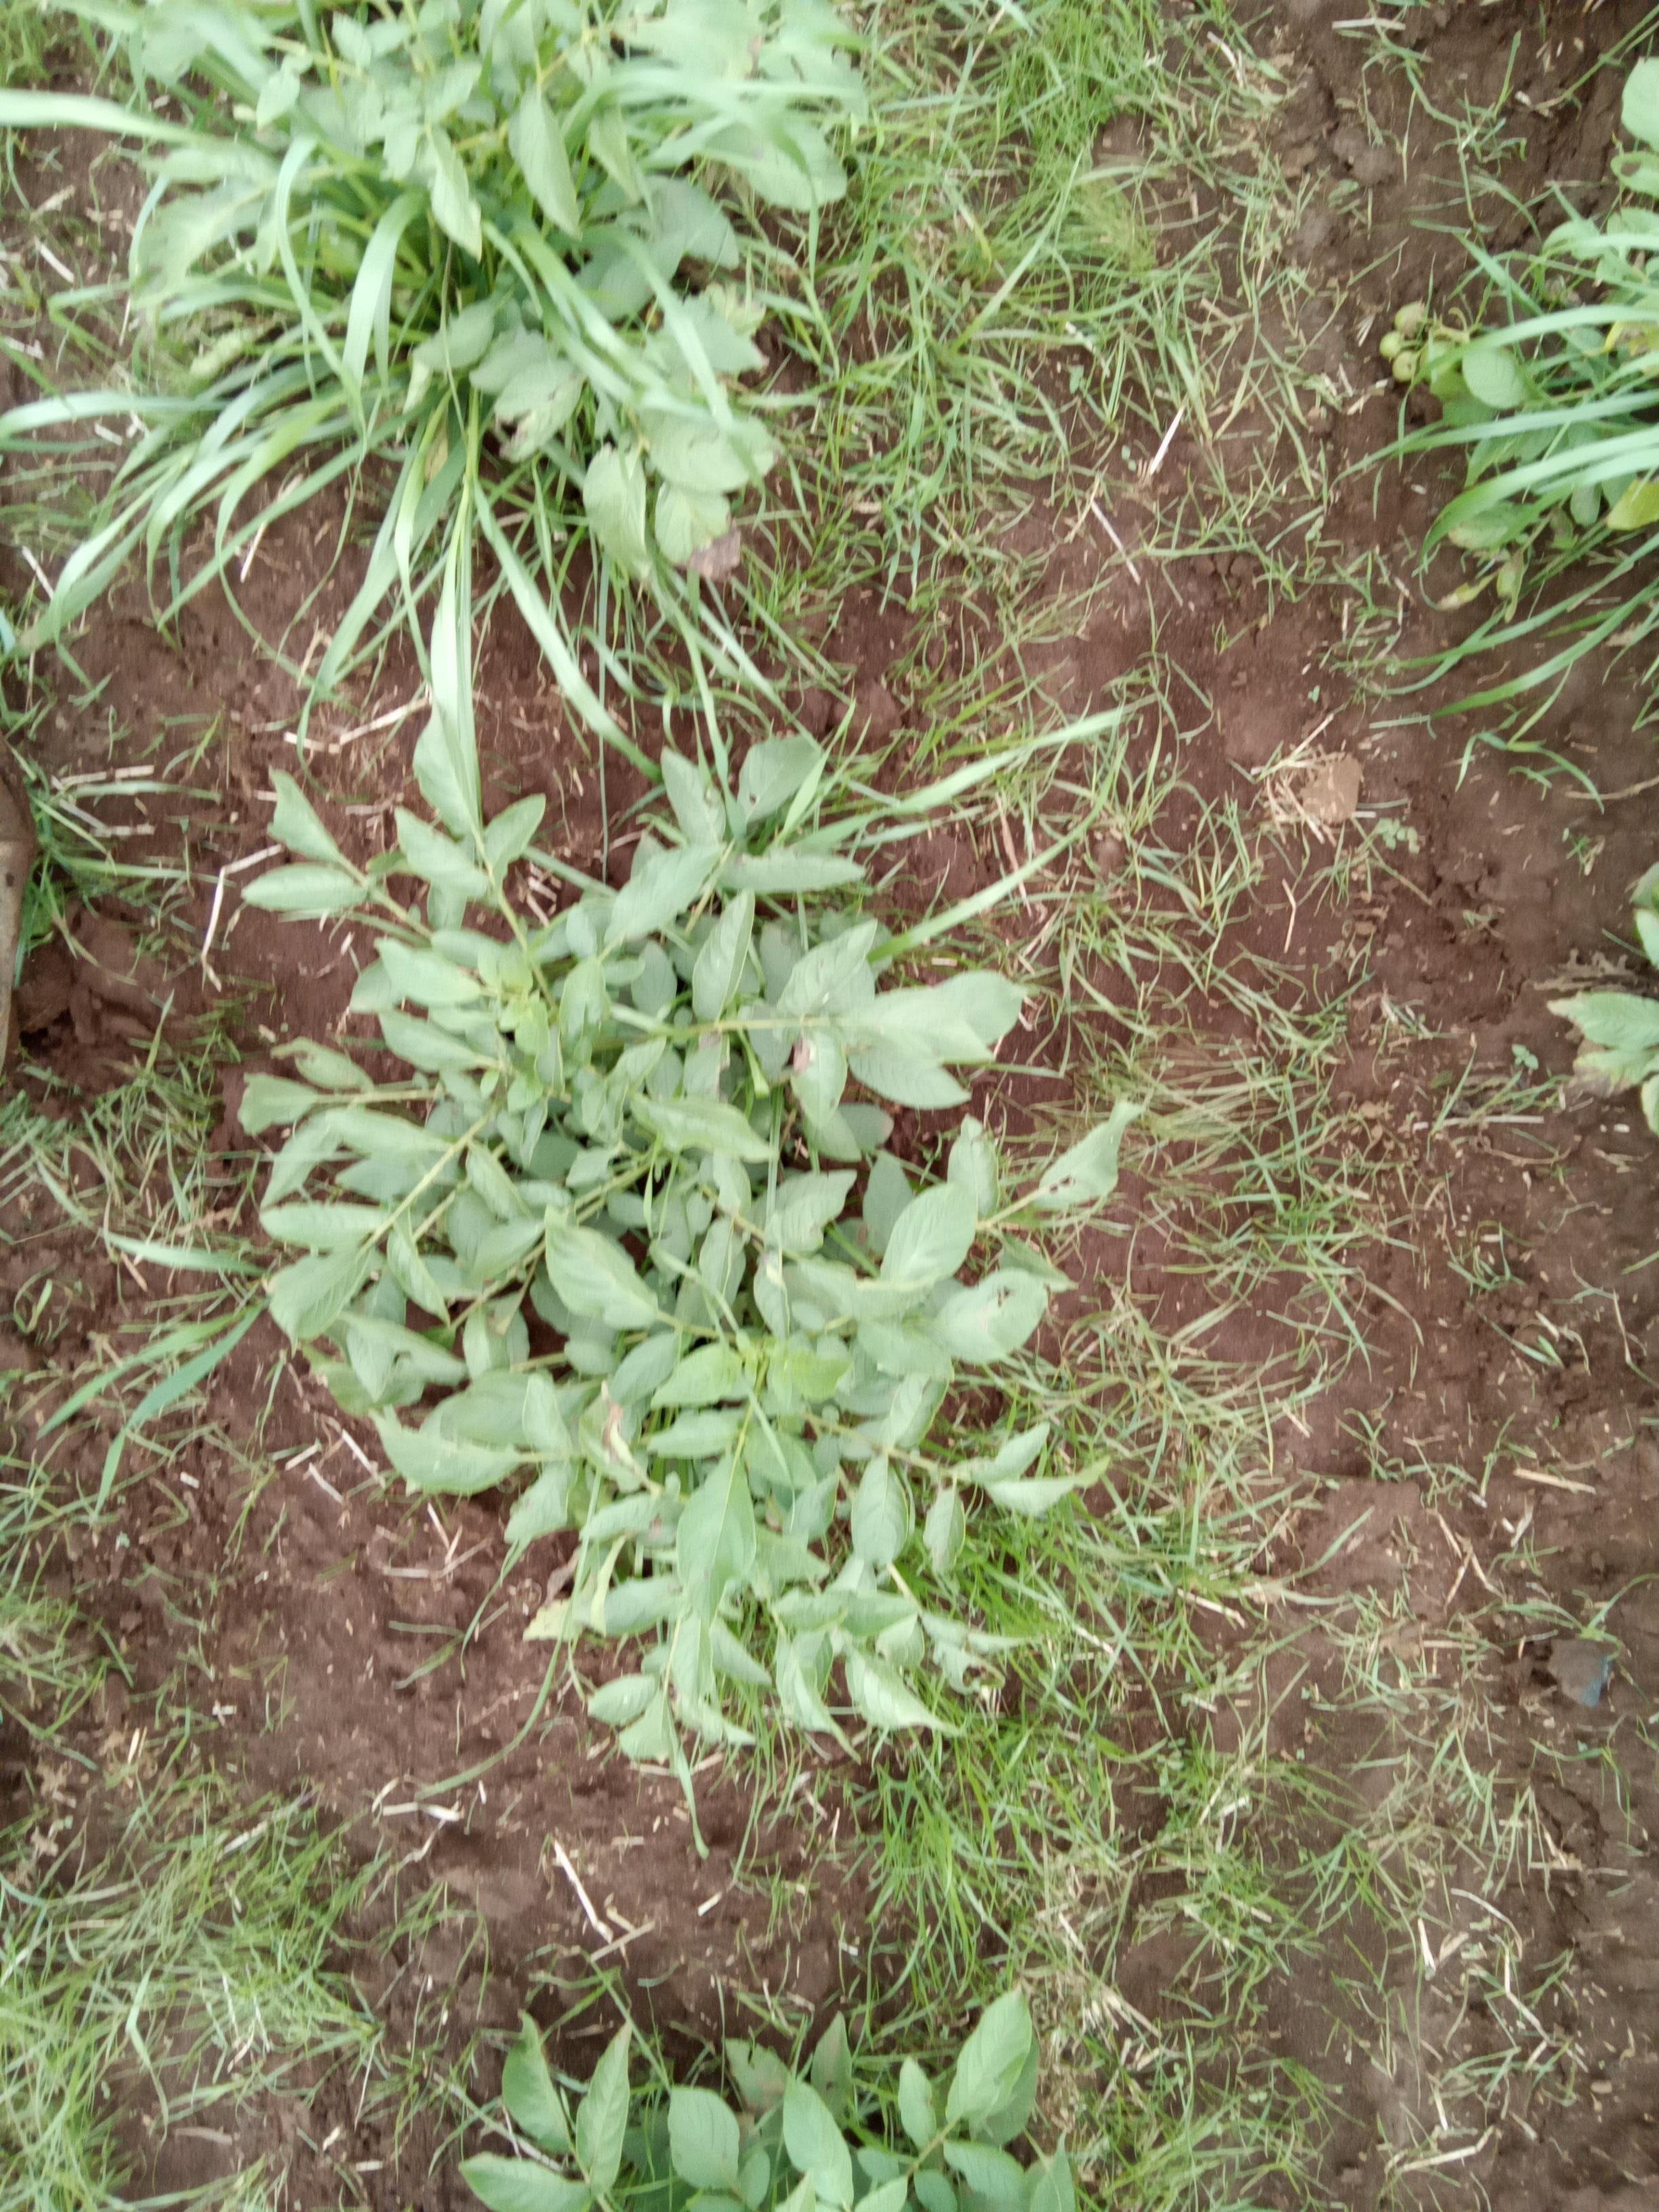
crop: potato
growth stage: flowering
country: Kenya
